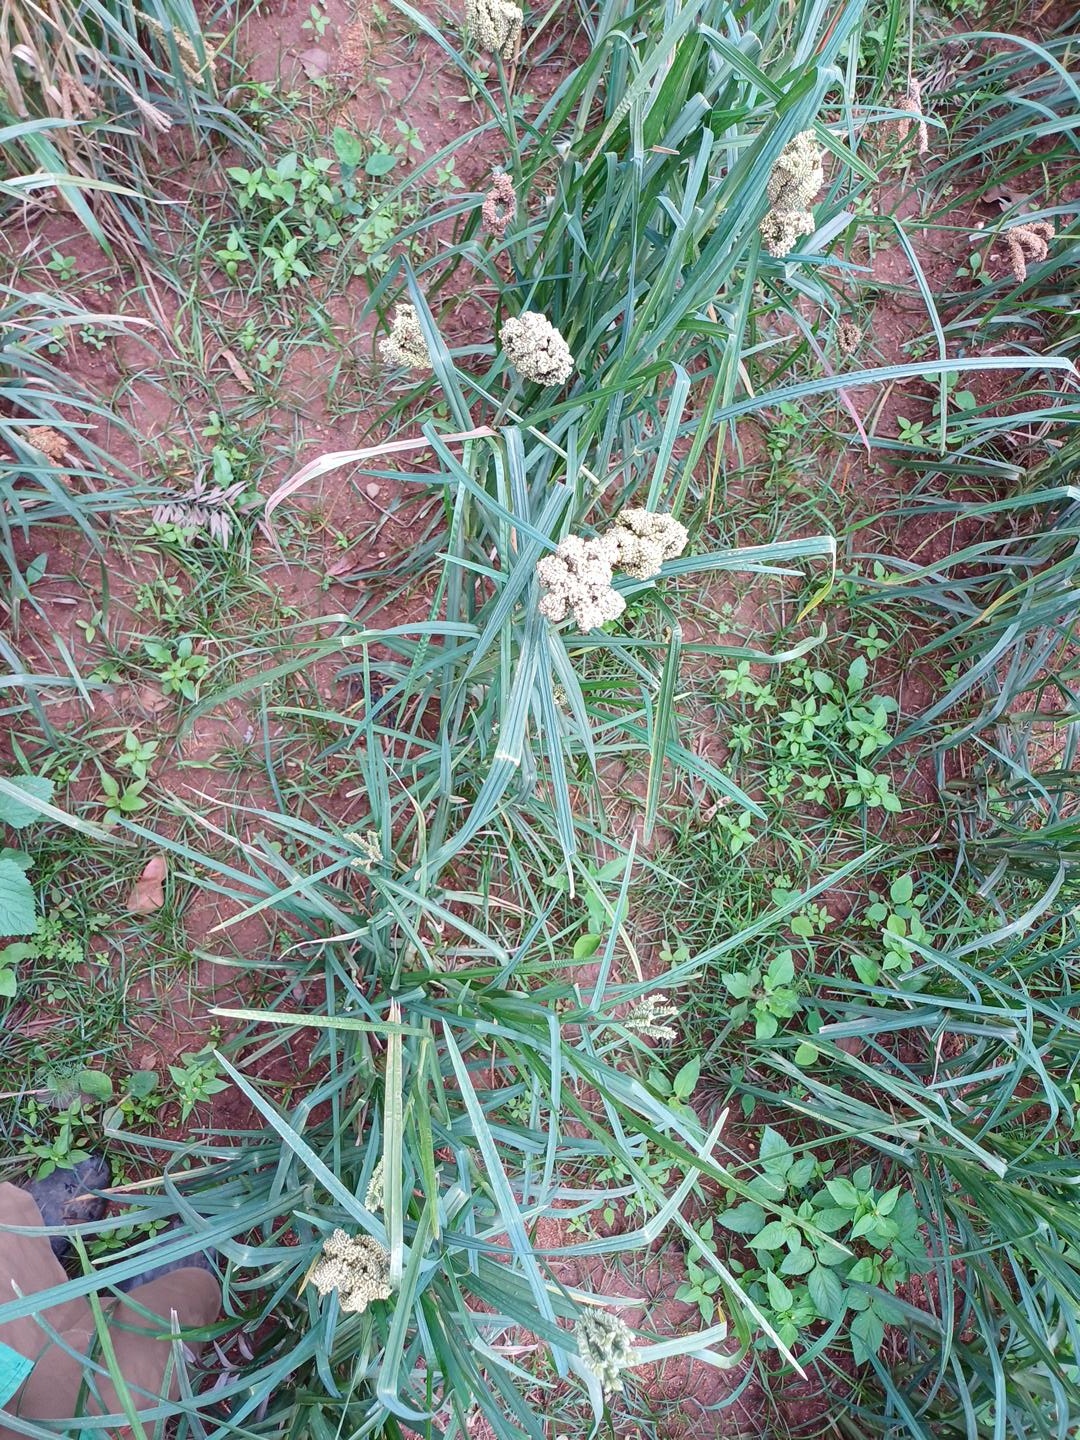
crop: finger millet
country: Kenya
